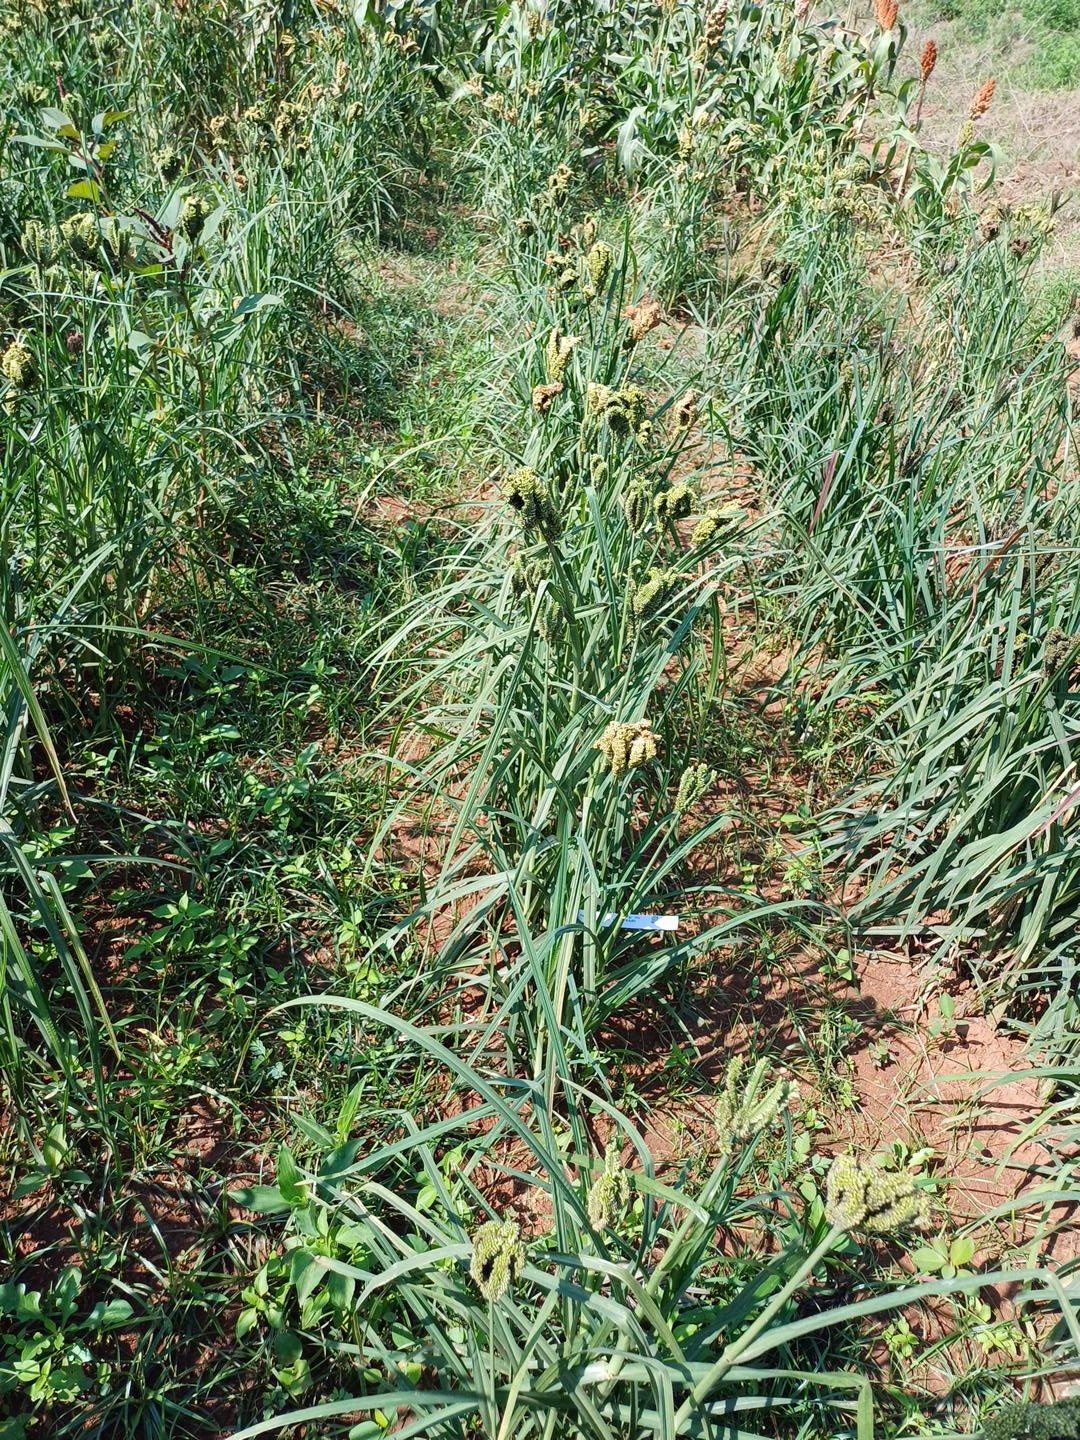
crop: finger millet
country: Kenya
